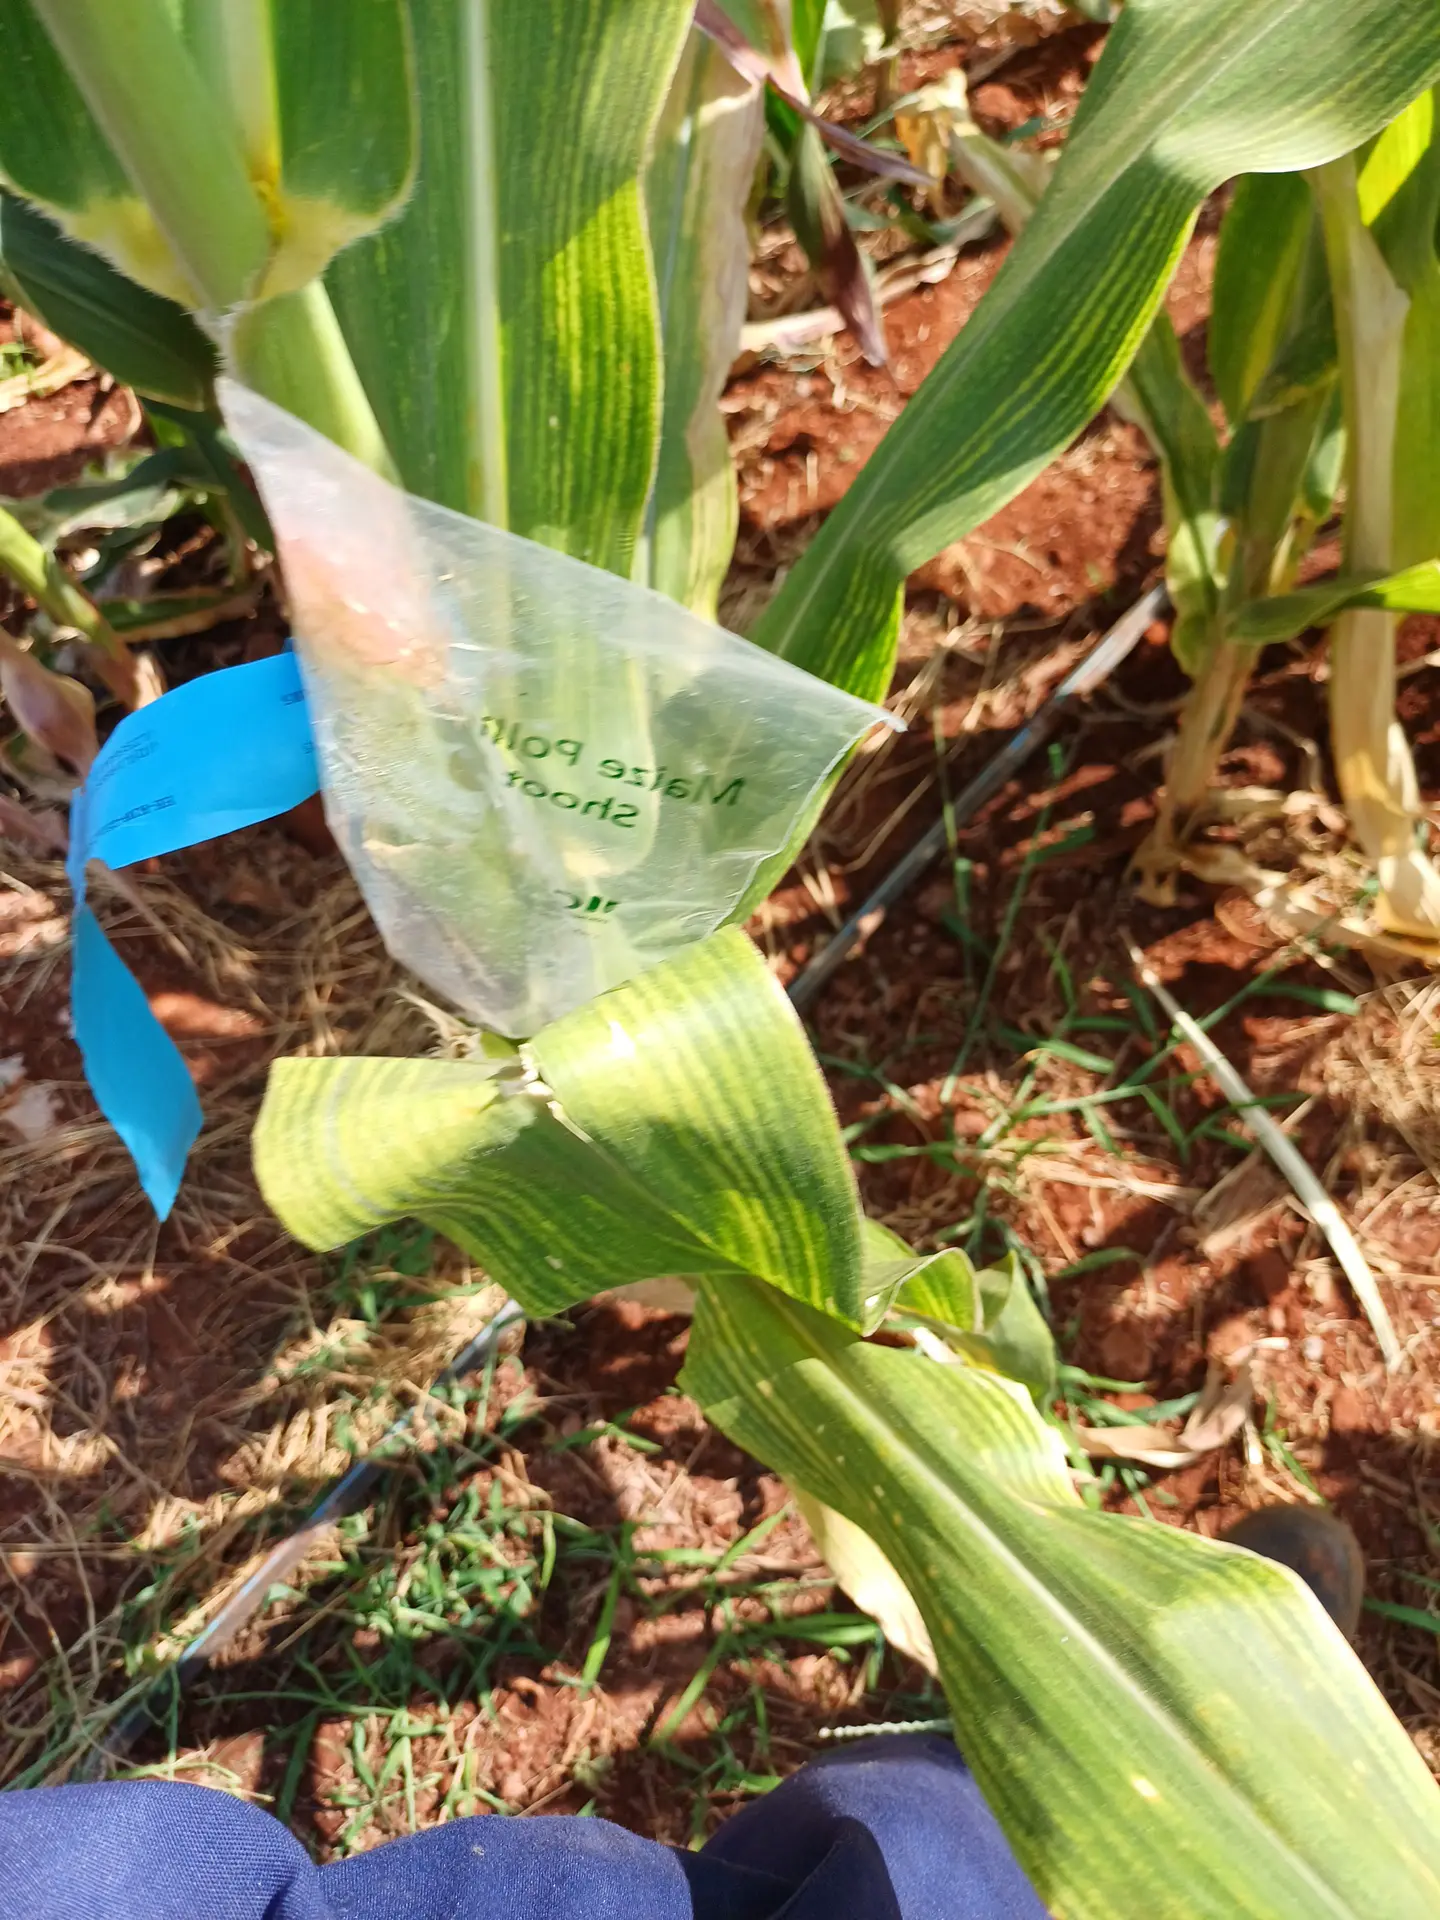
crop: maize
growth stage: flowering
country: Kenya
